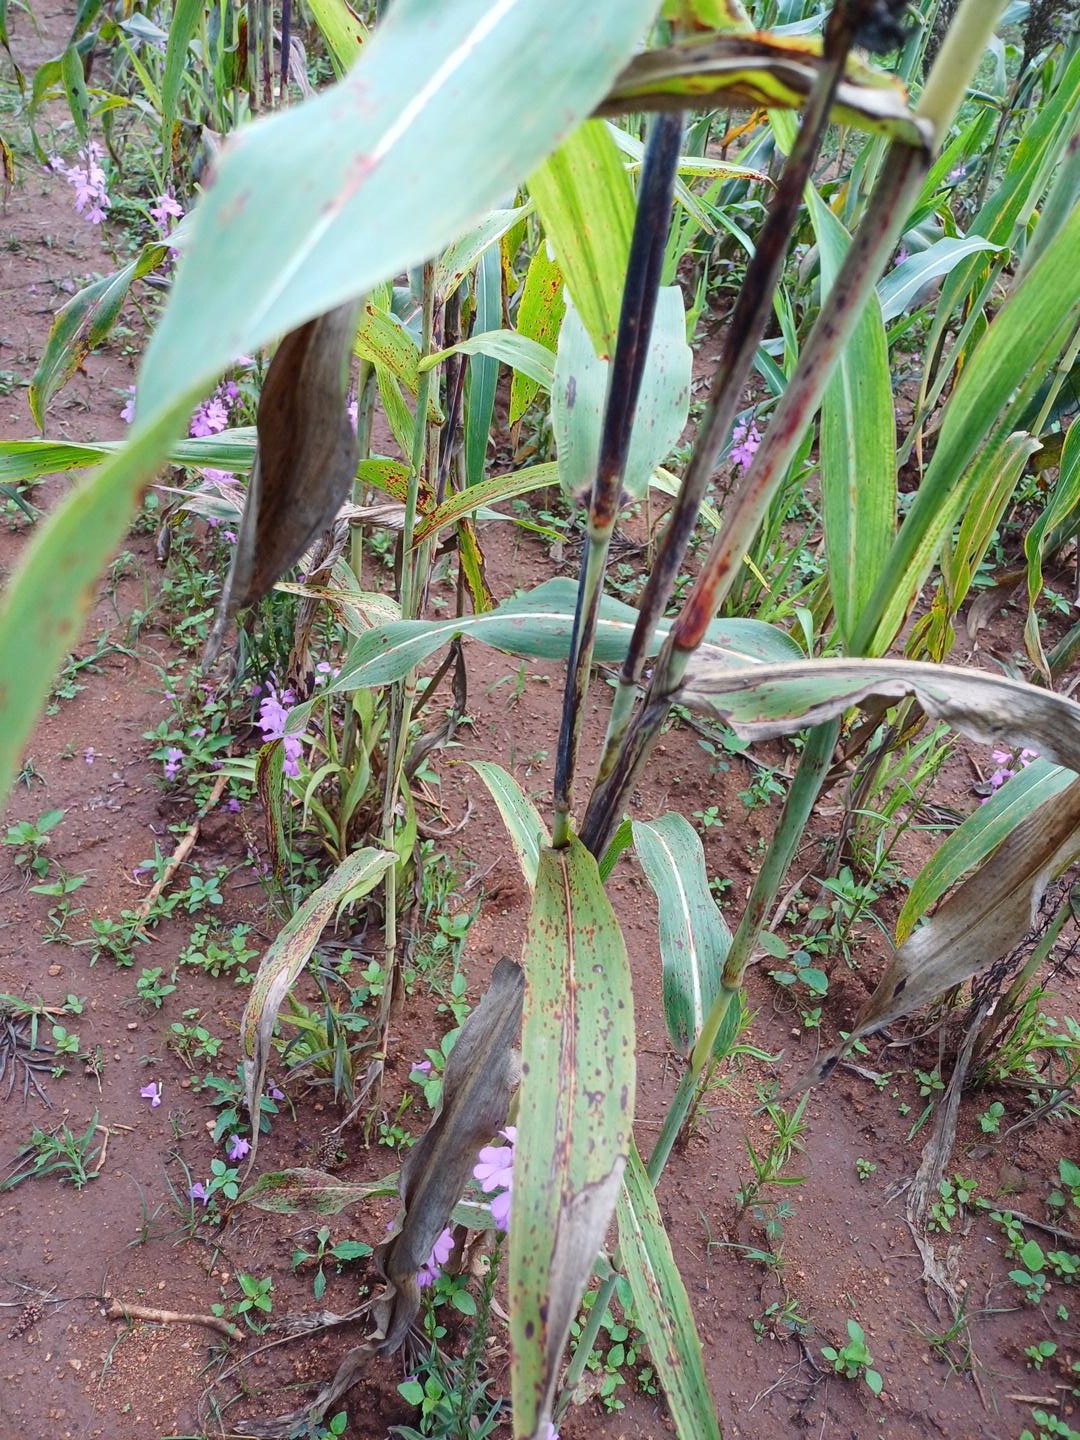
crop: sorghum
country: Kenya
